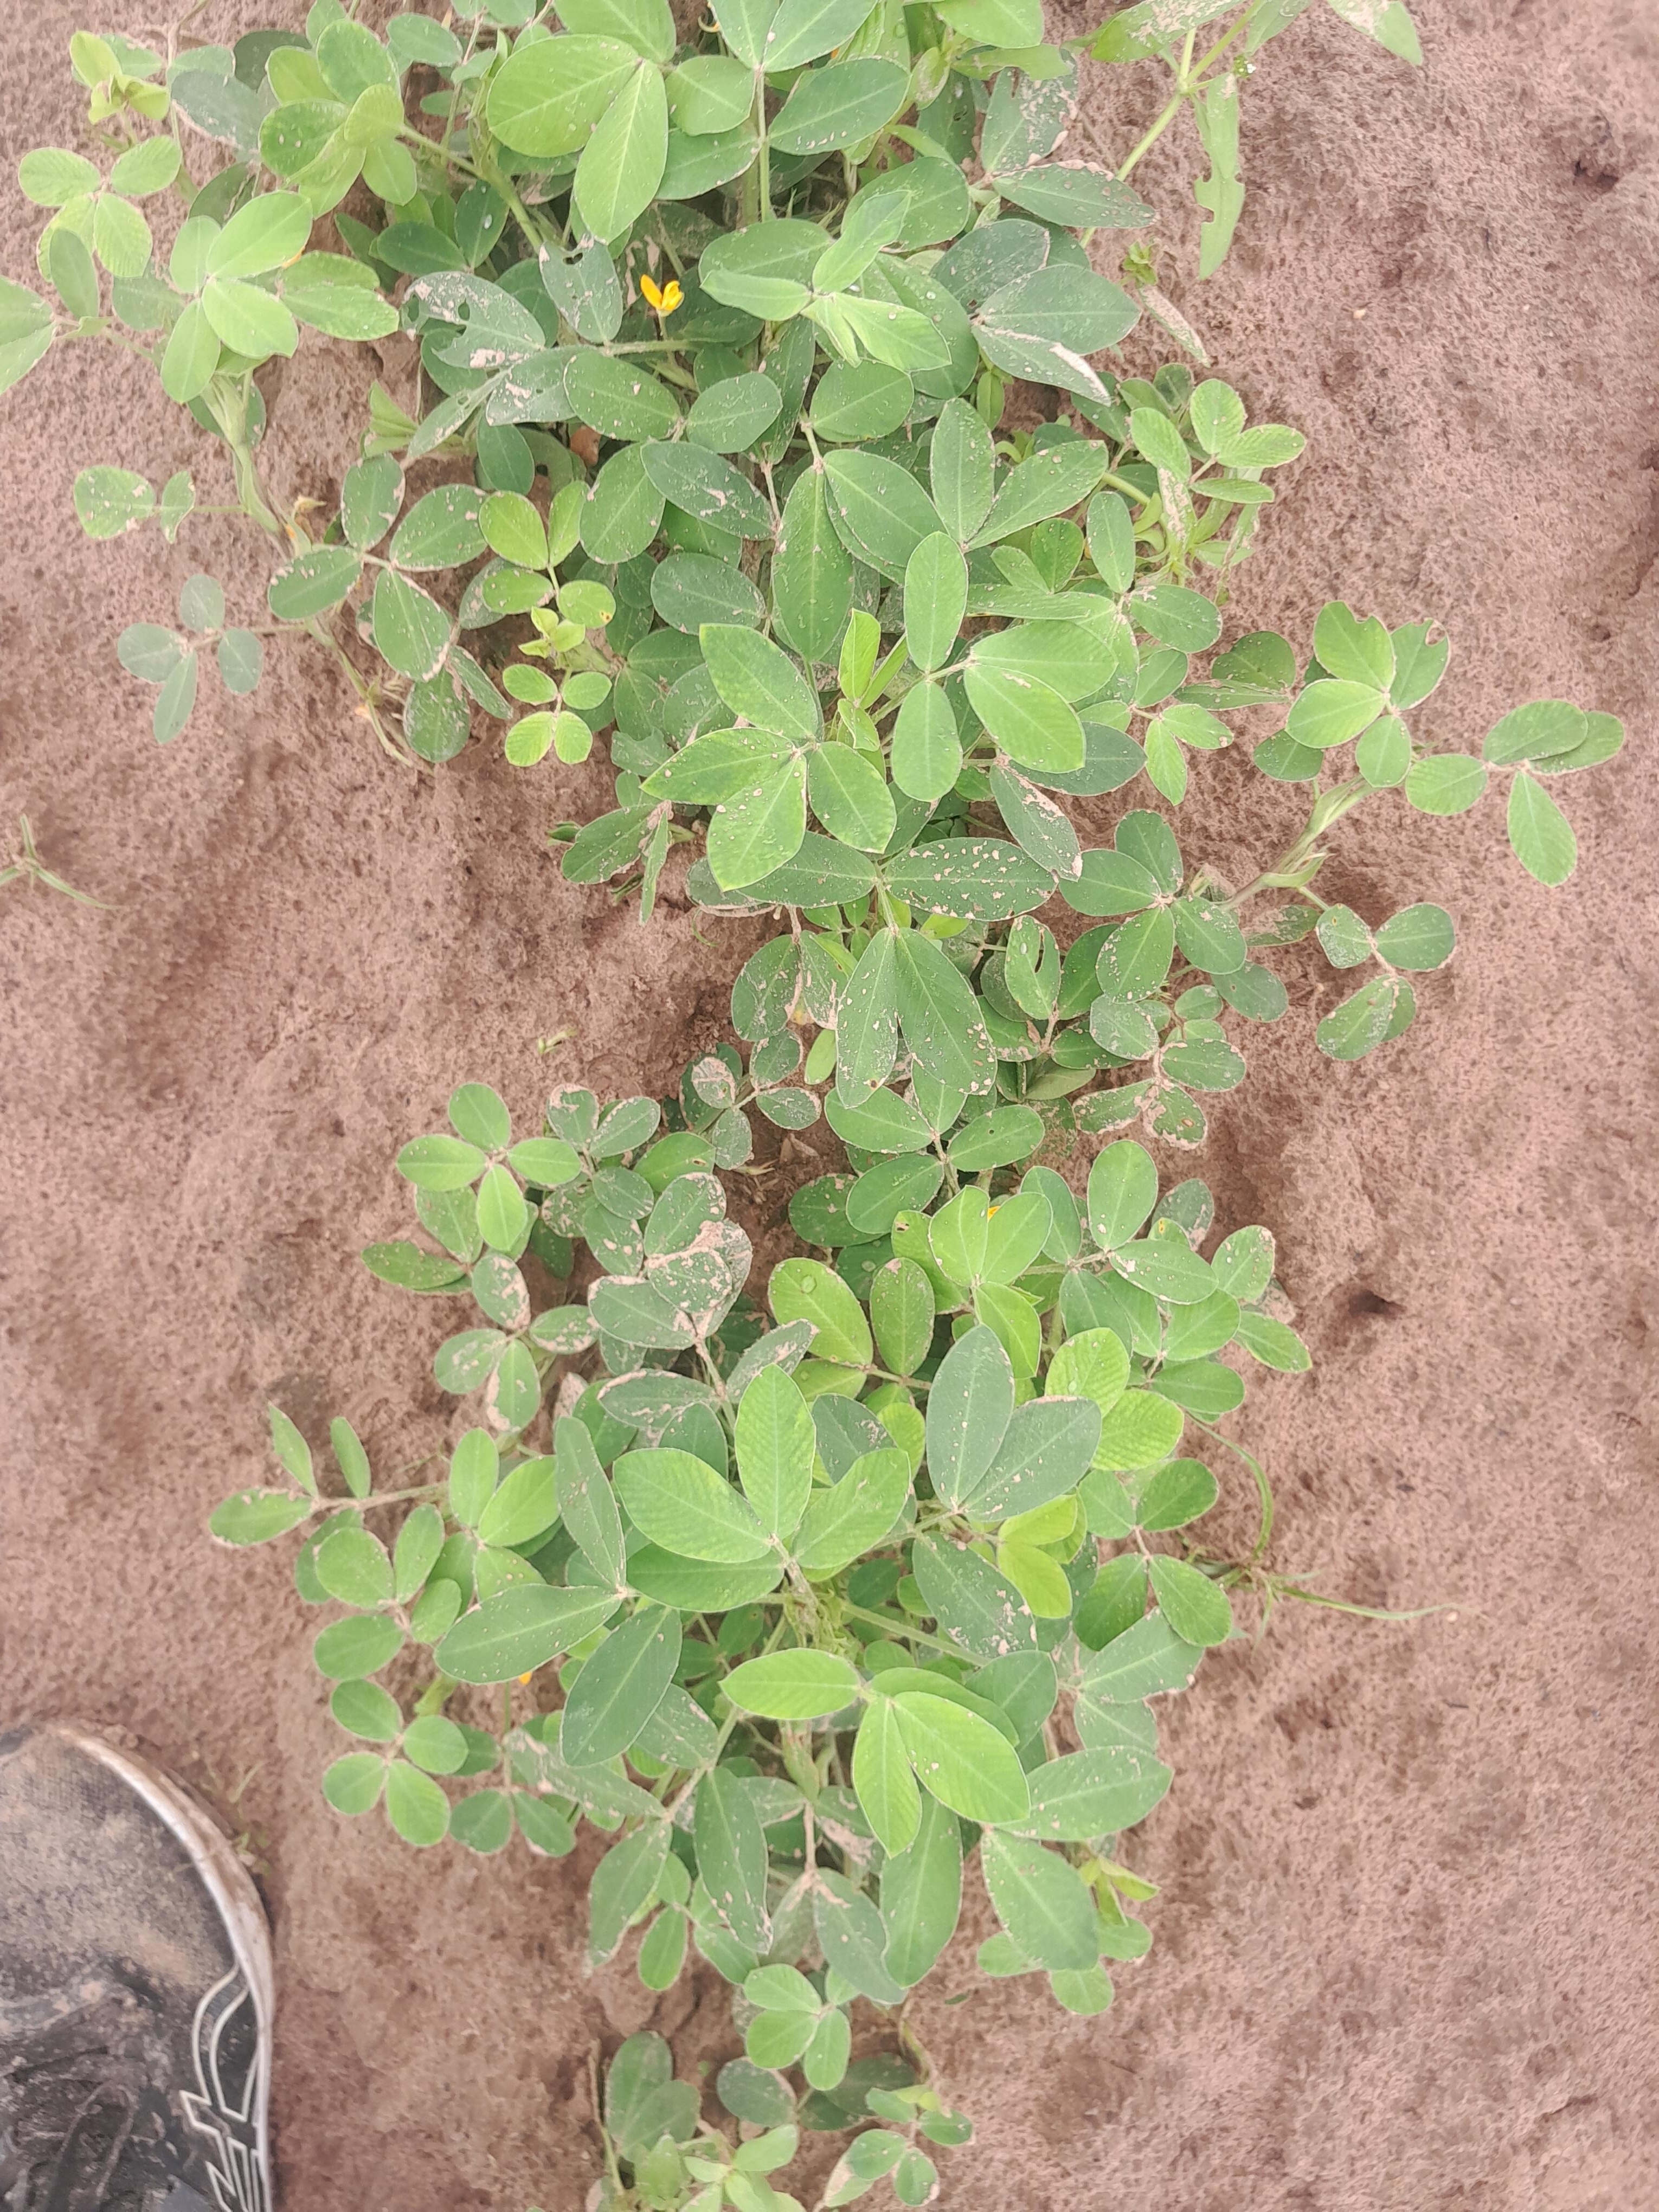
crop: groundnut
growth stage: flowering
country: Senegal
